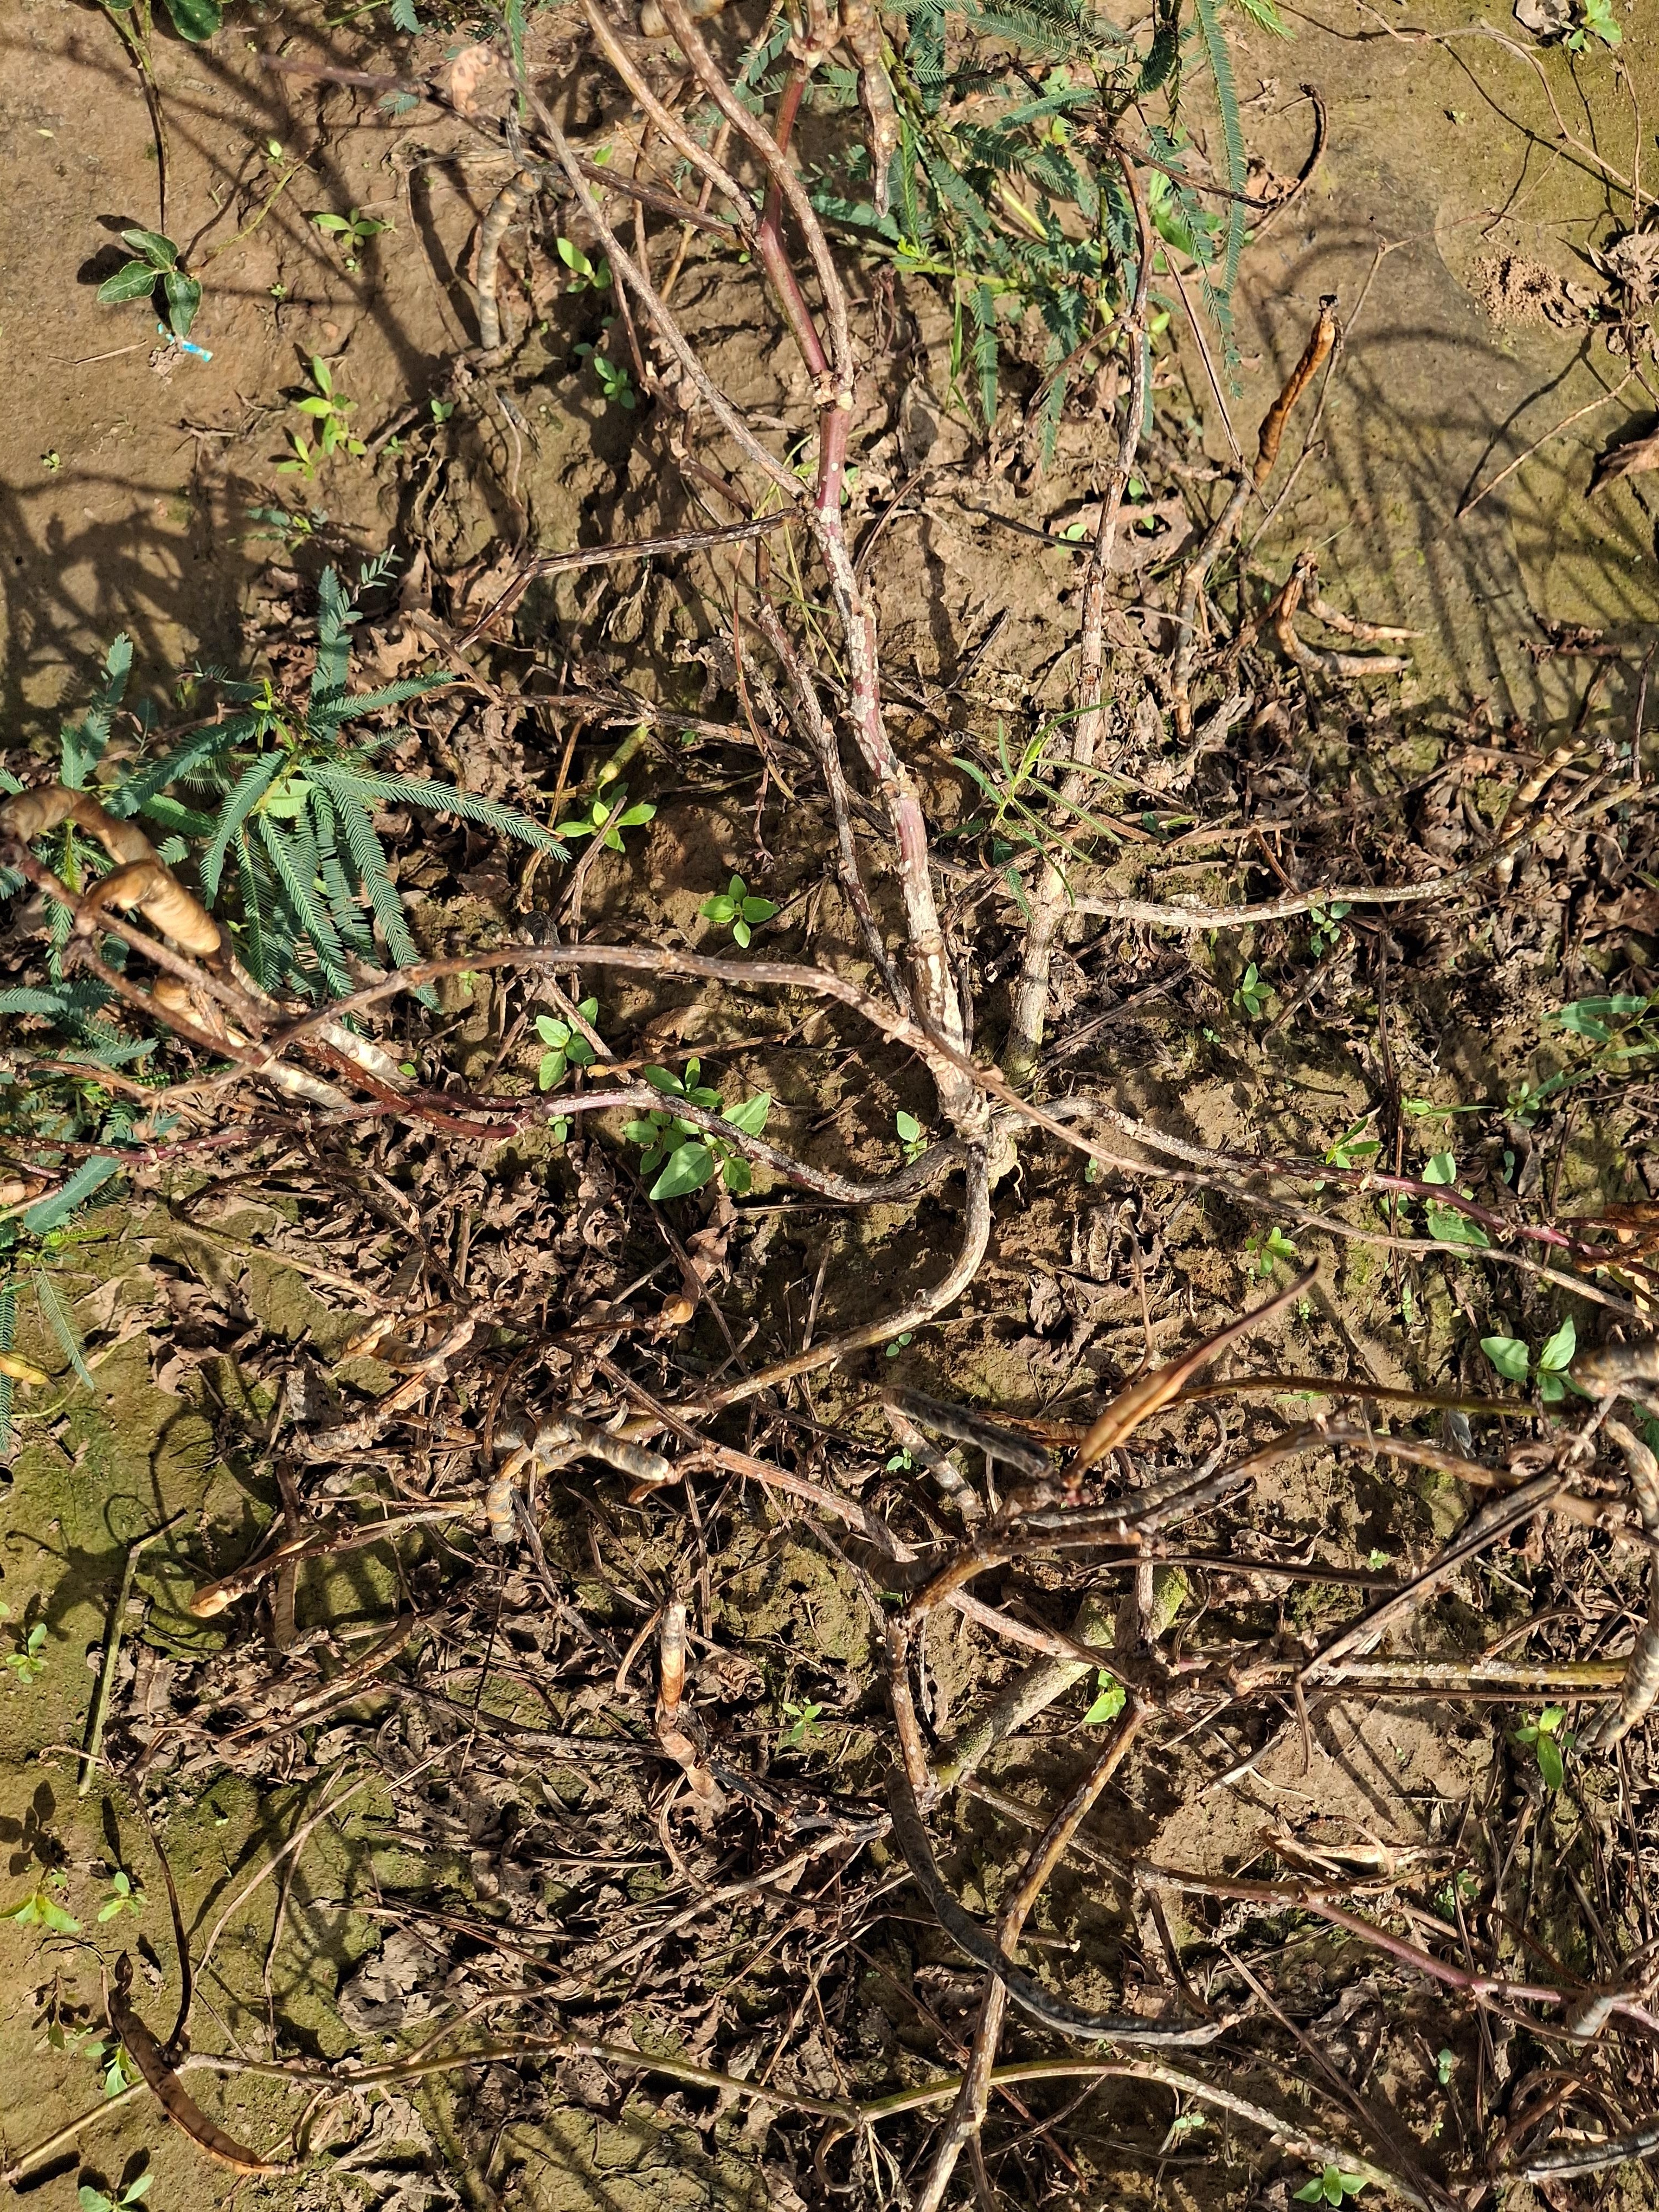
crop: cowpea
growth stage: maturity
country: Nigeria
